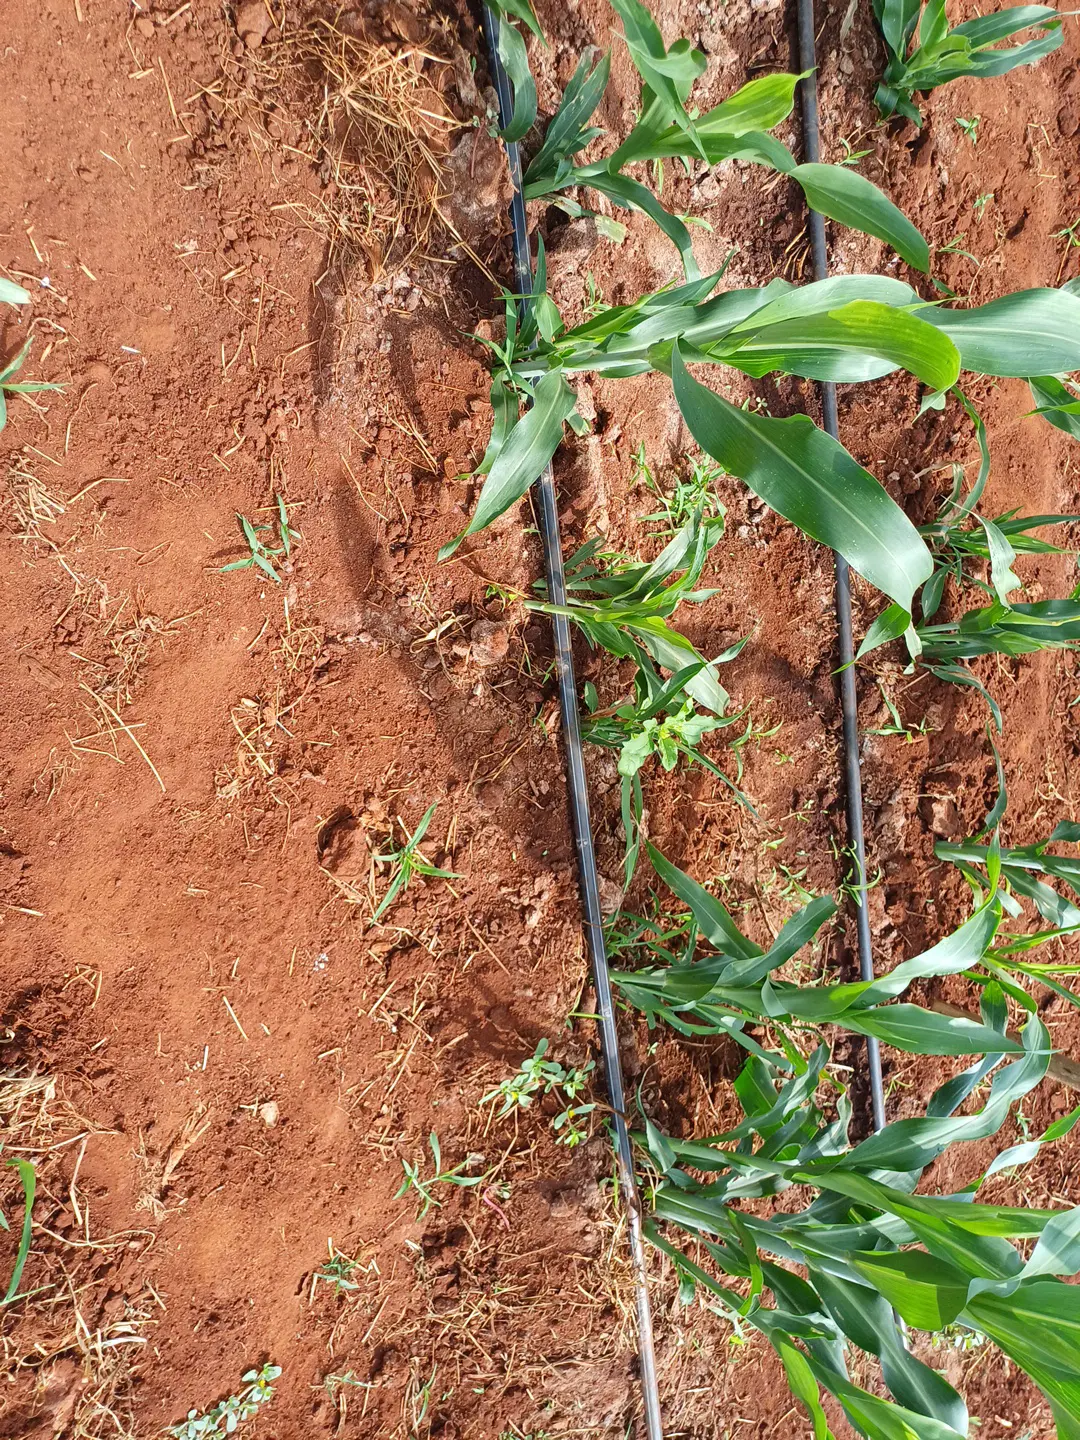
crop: sorghum
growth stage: elongation stem
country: Kenya
